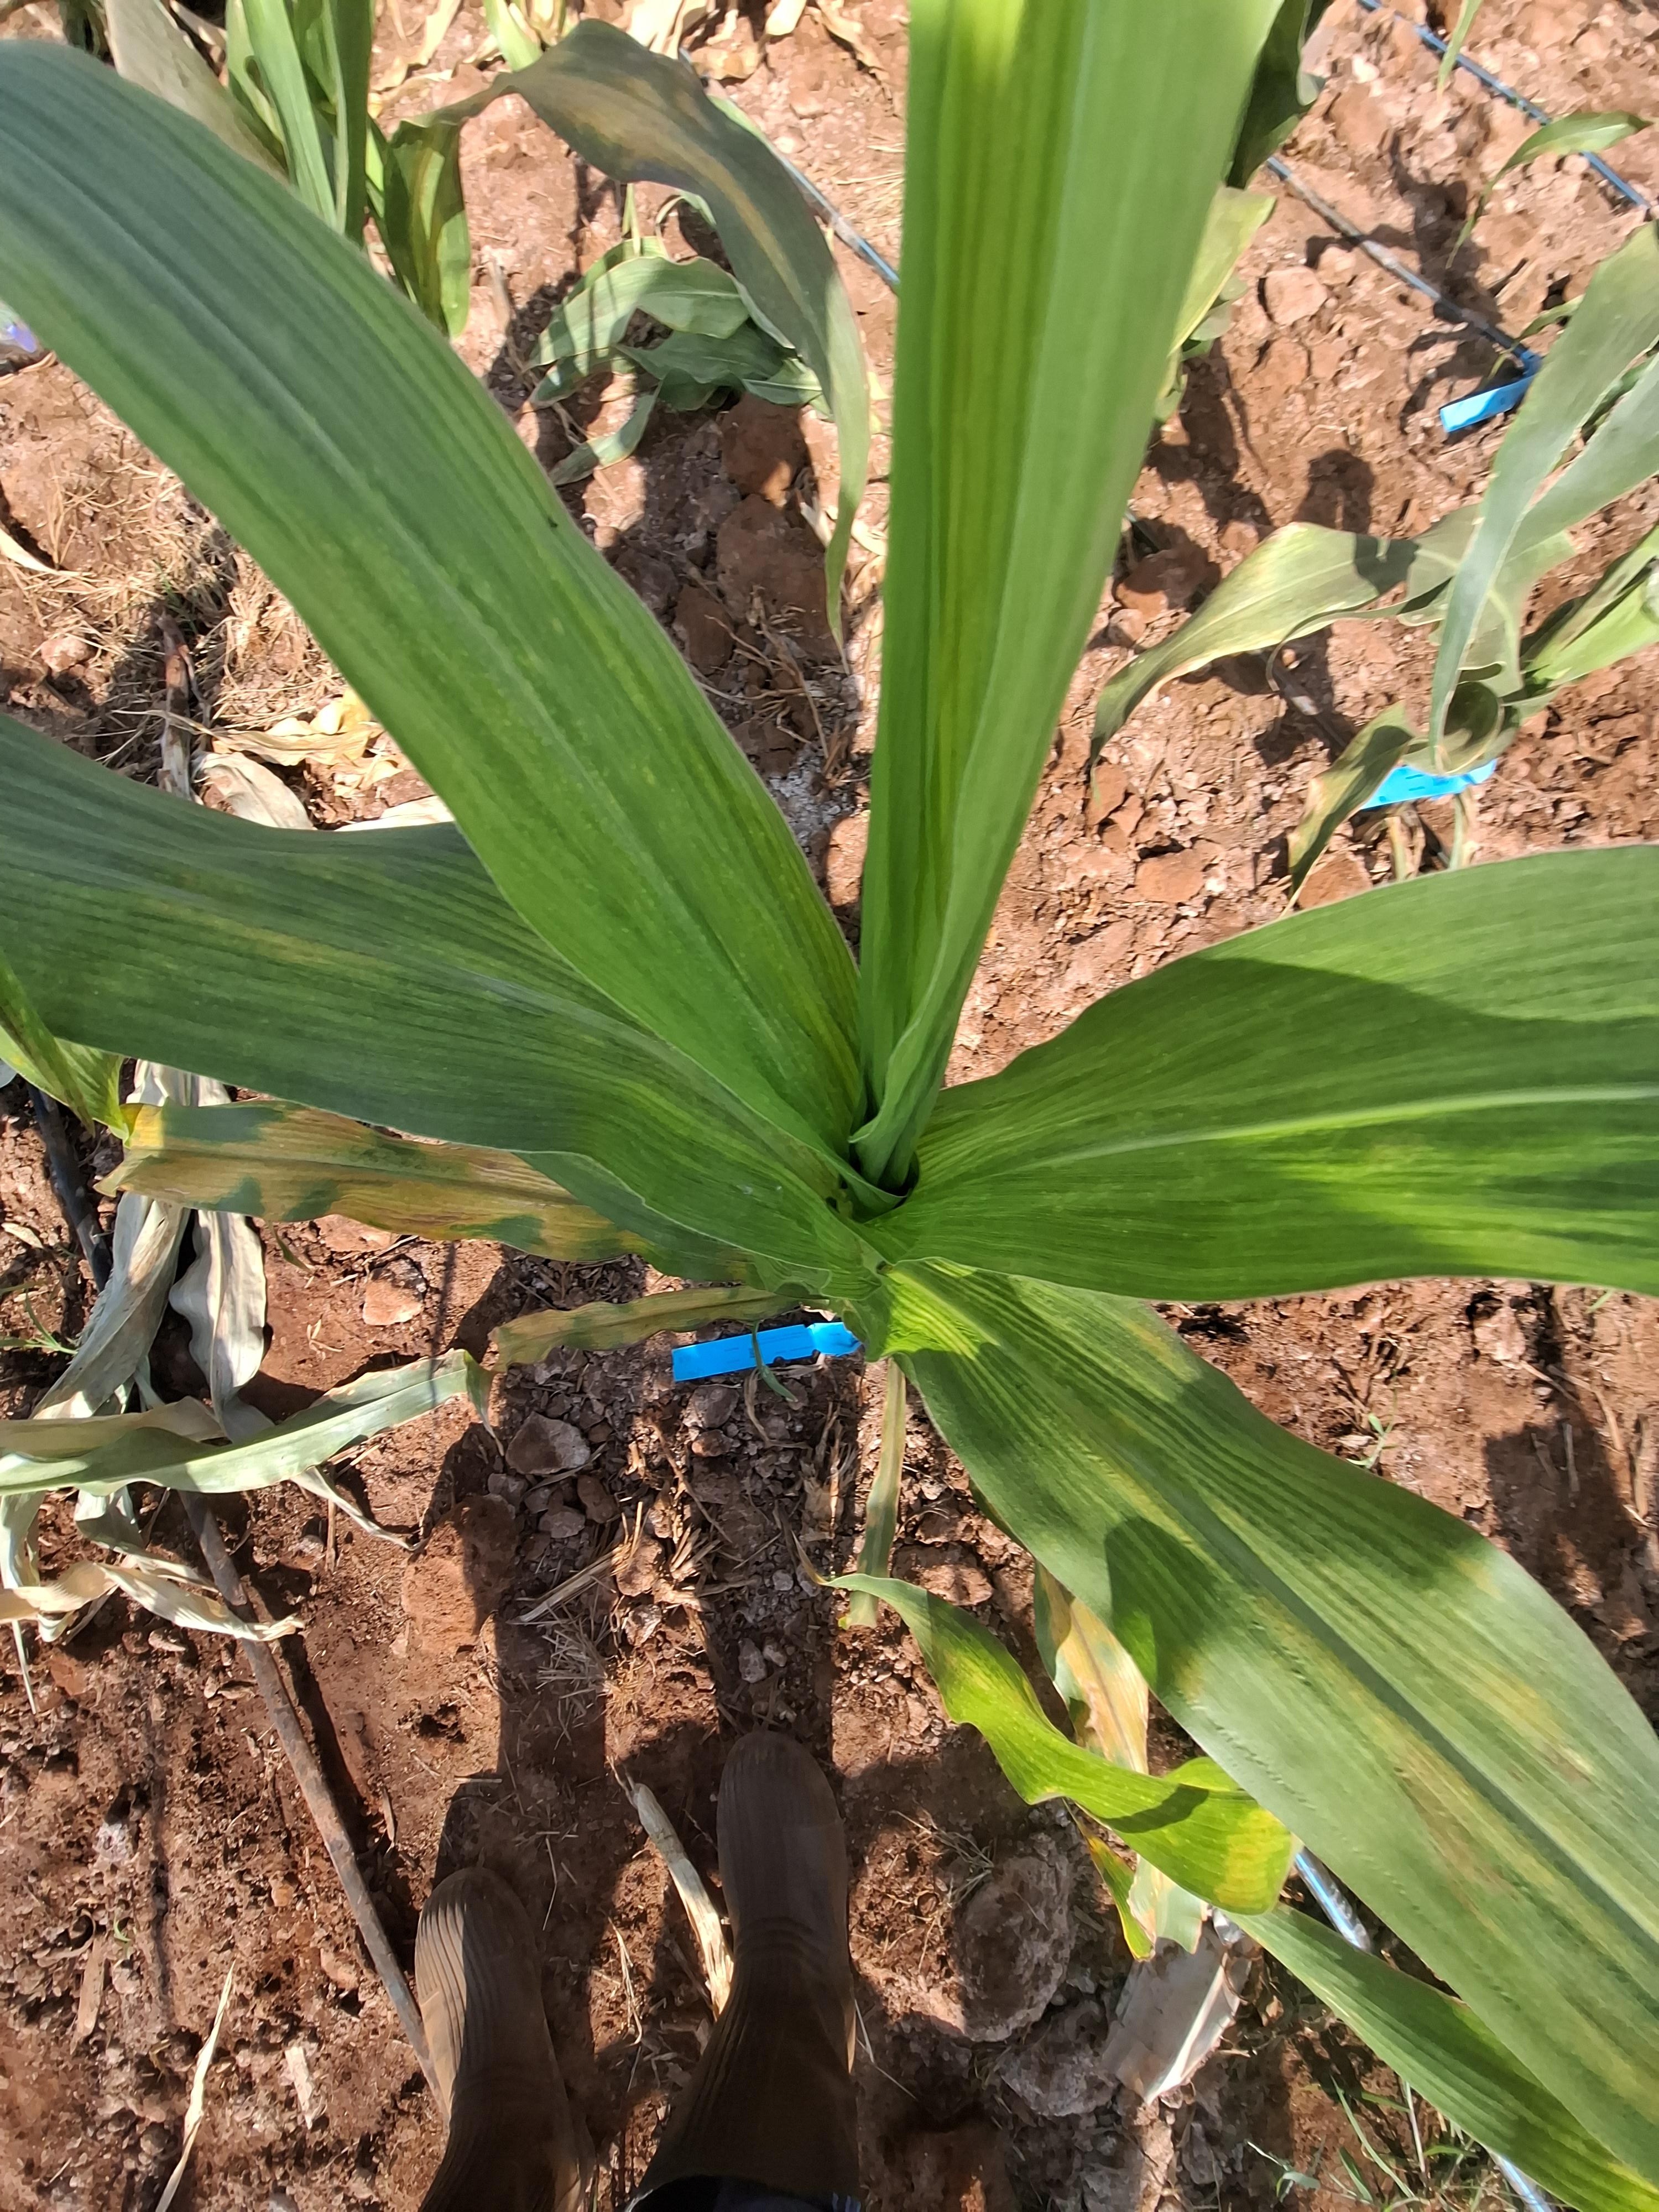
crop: maize
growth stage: vegetative
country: Kenya
